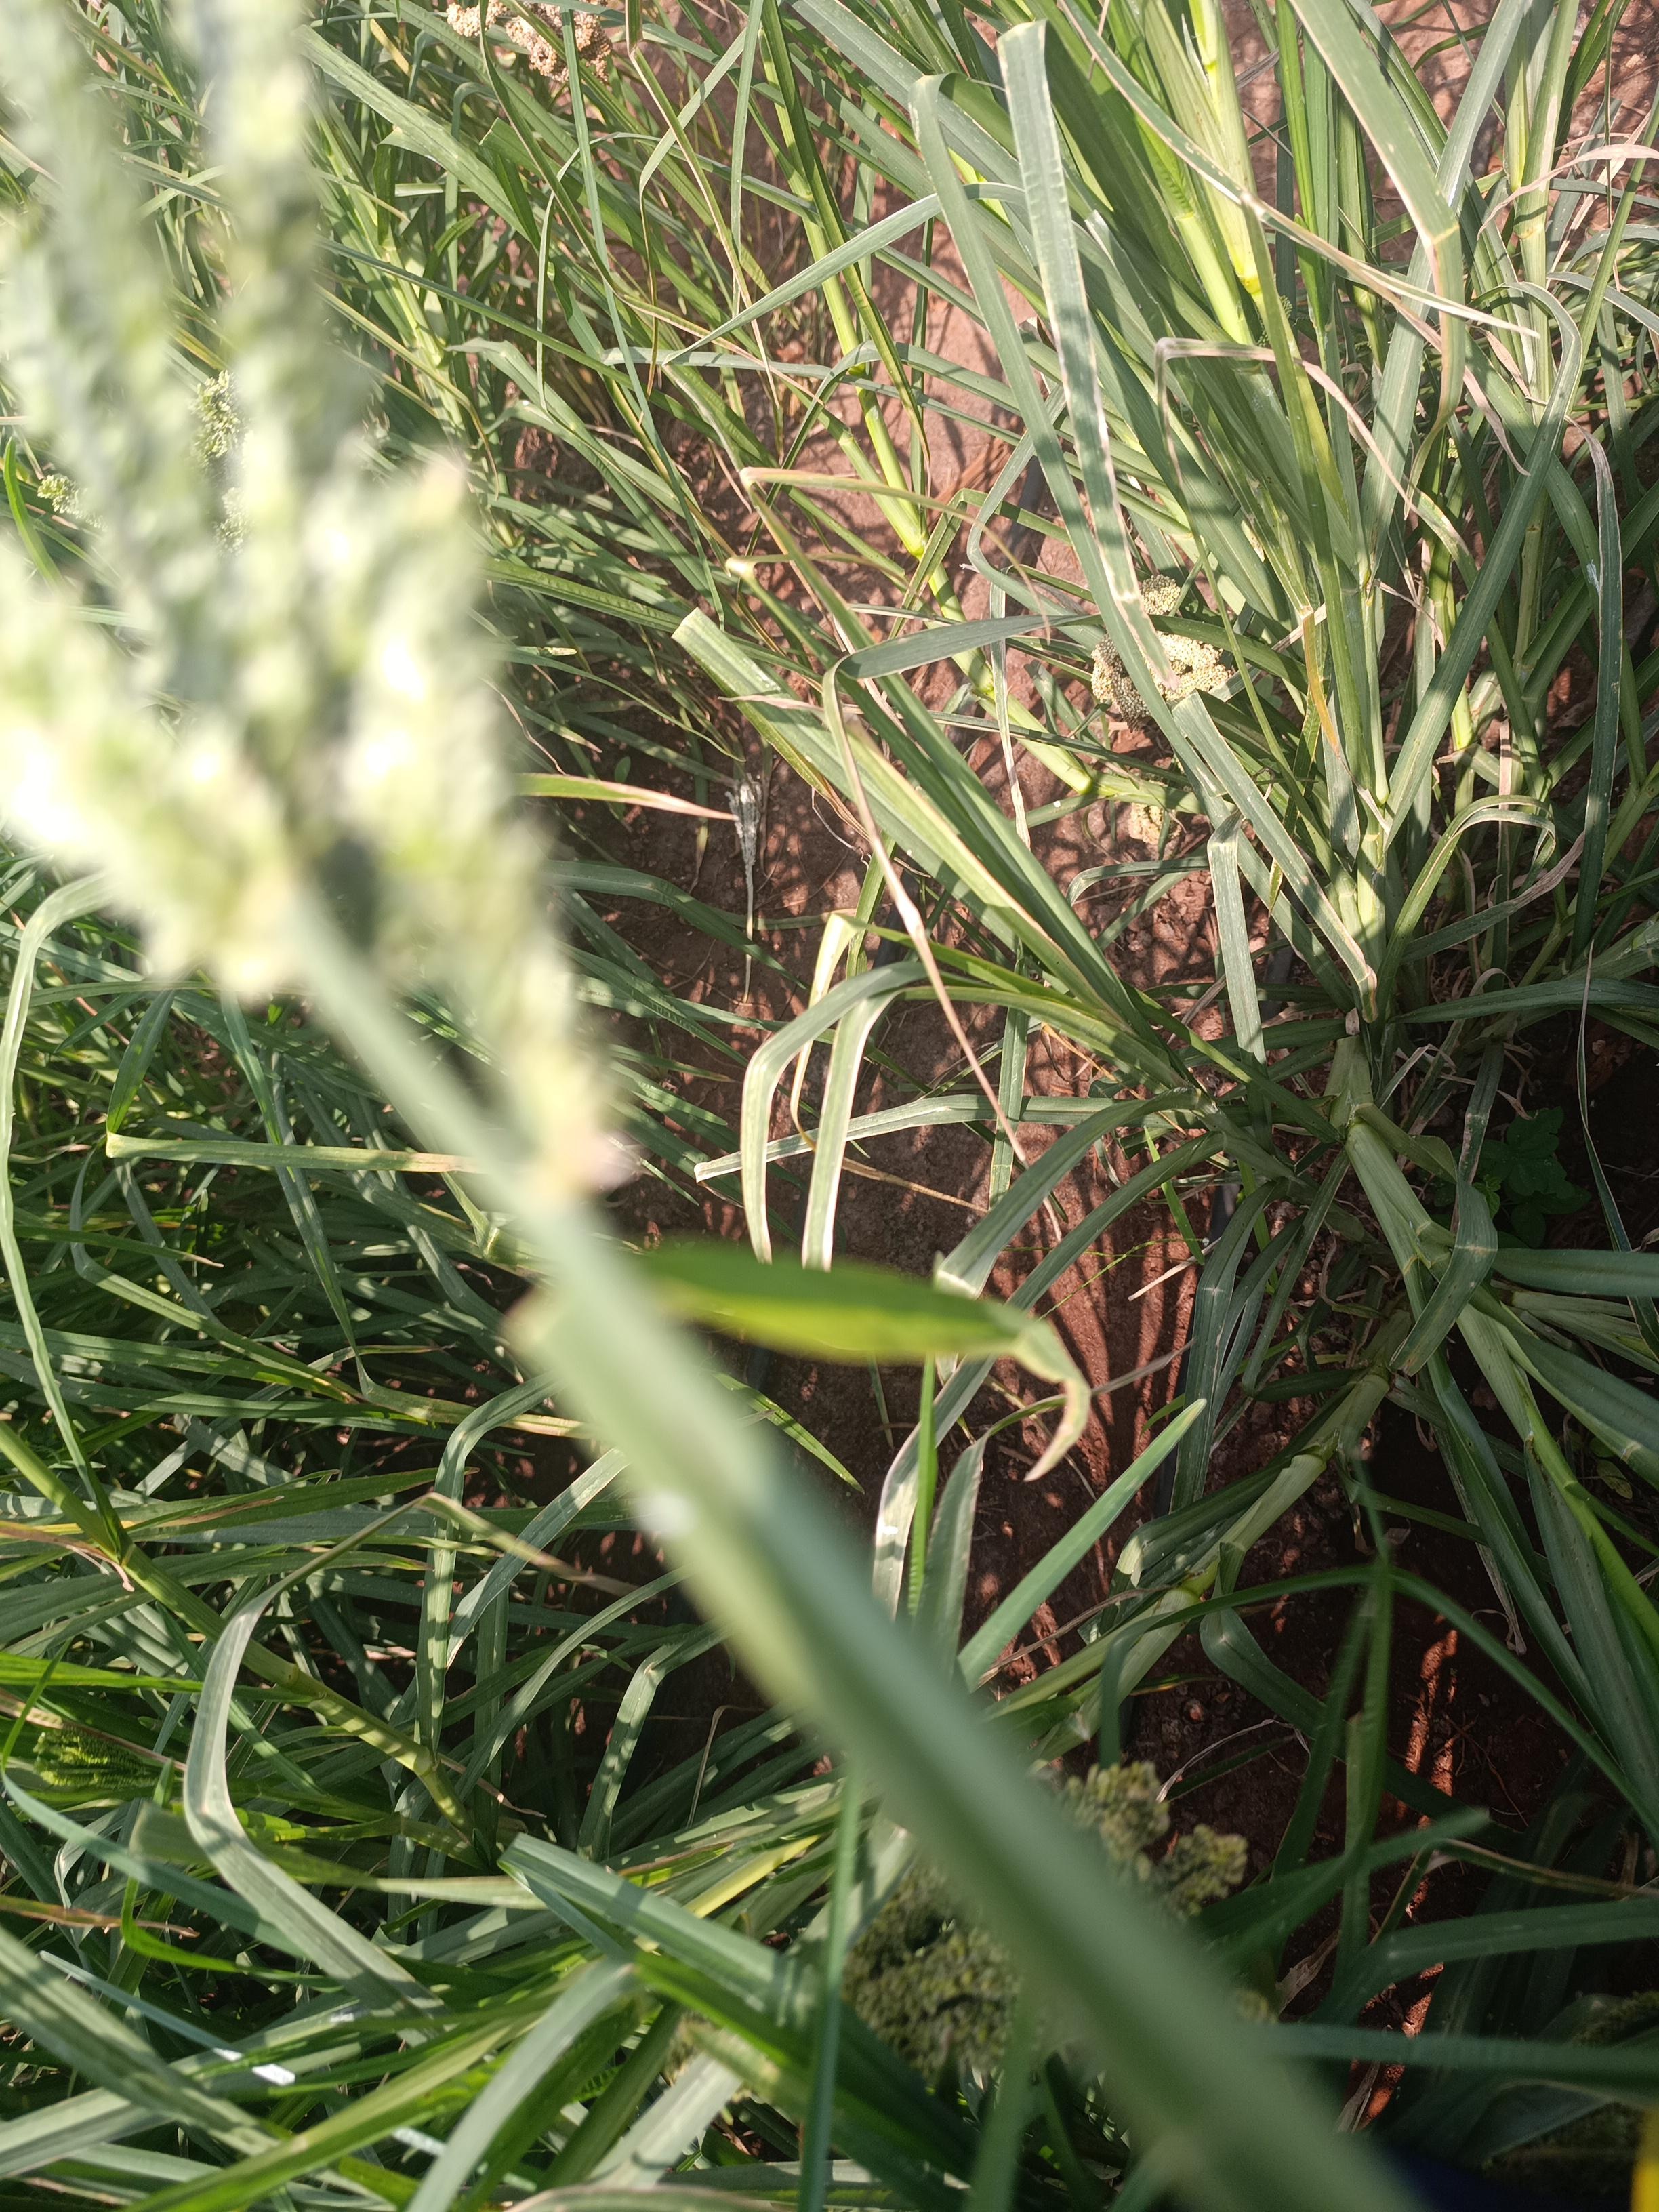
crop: finger millet
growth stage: filling grain
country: Kenya
